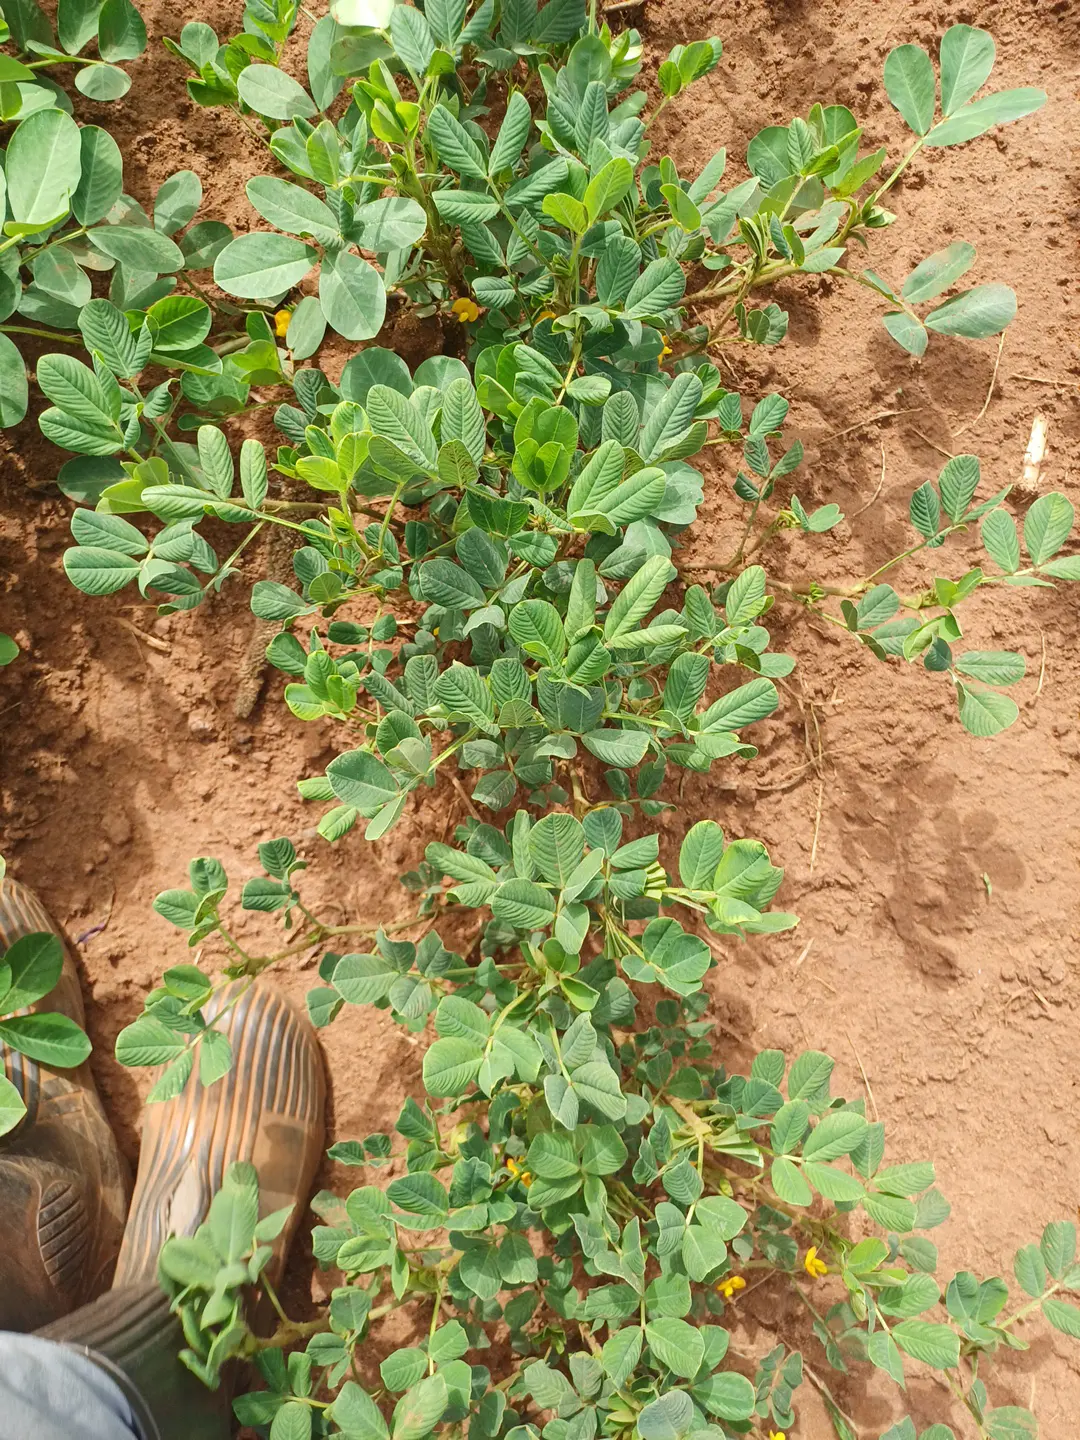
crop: groundnut
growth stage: flowering
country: Kenya
